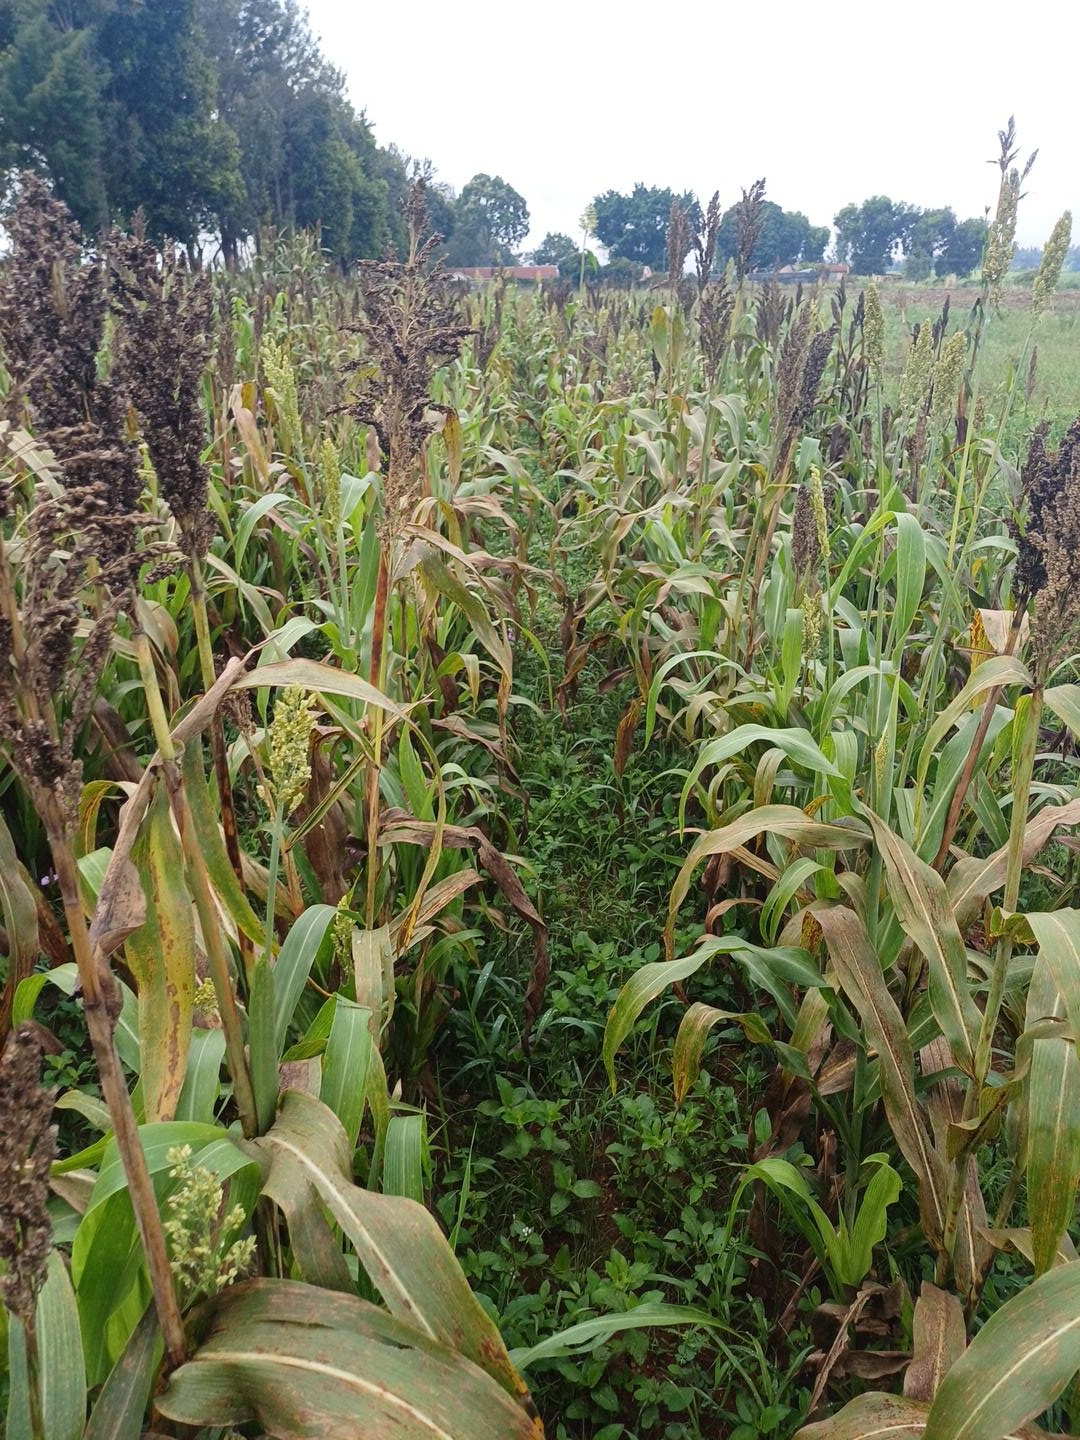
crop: sorghum
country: Kenya
